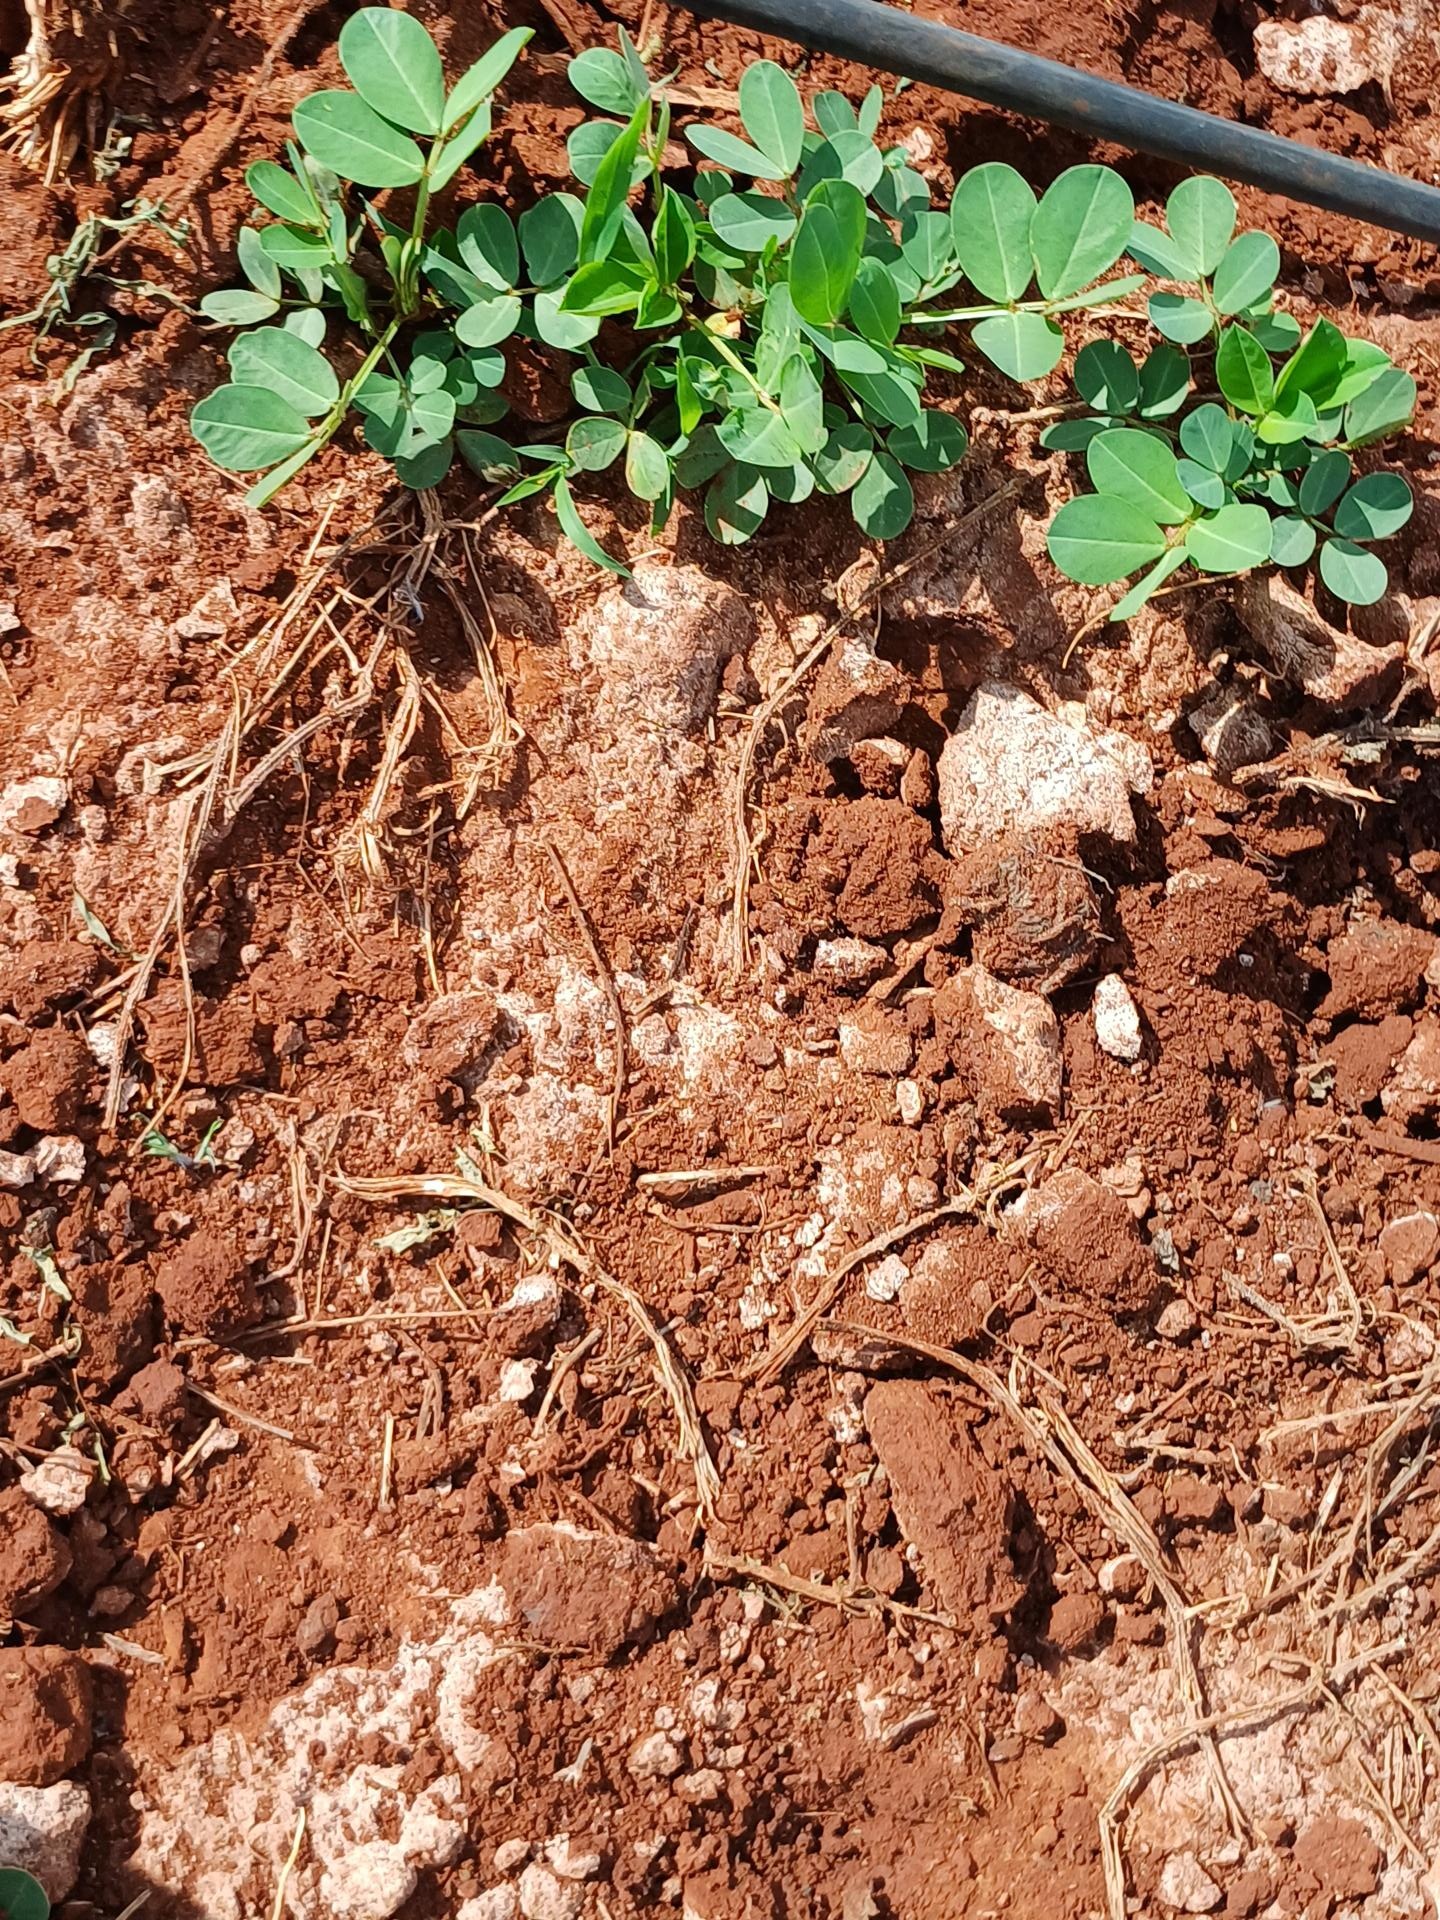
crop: groundnut
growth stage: vegetative
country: Kenya
